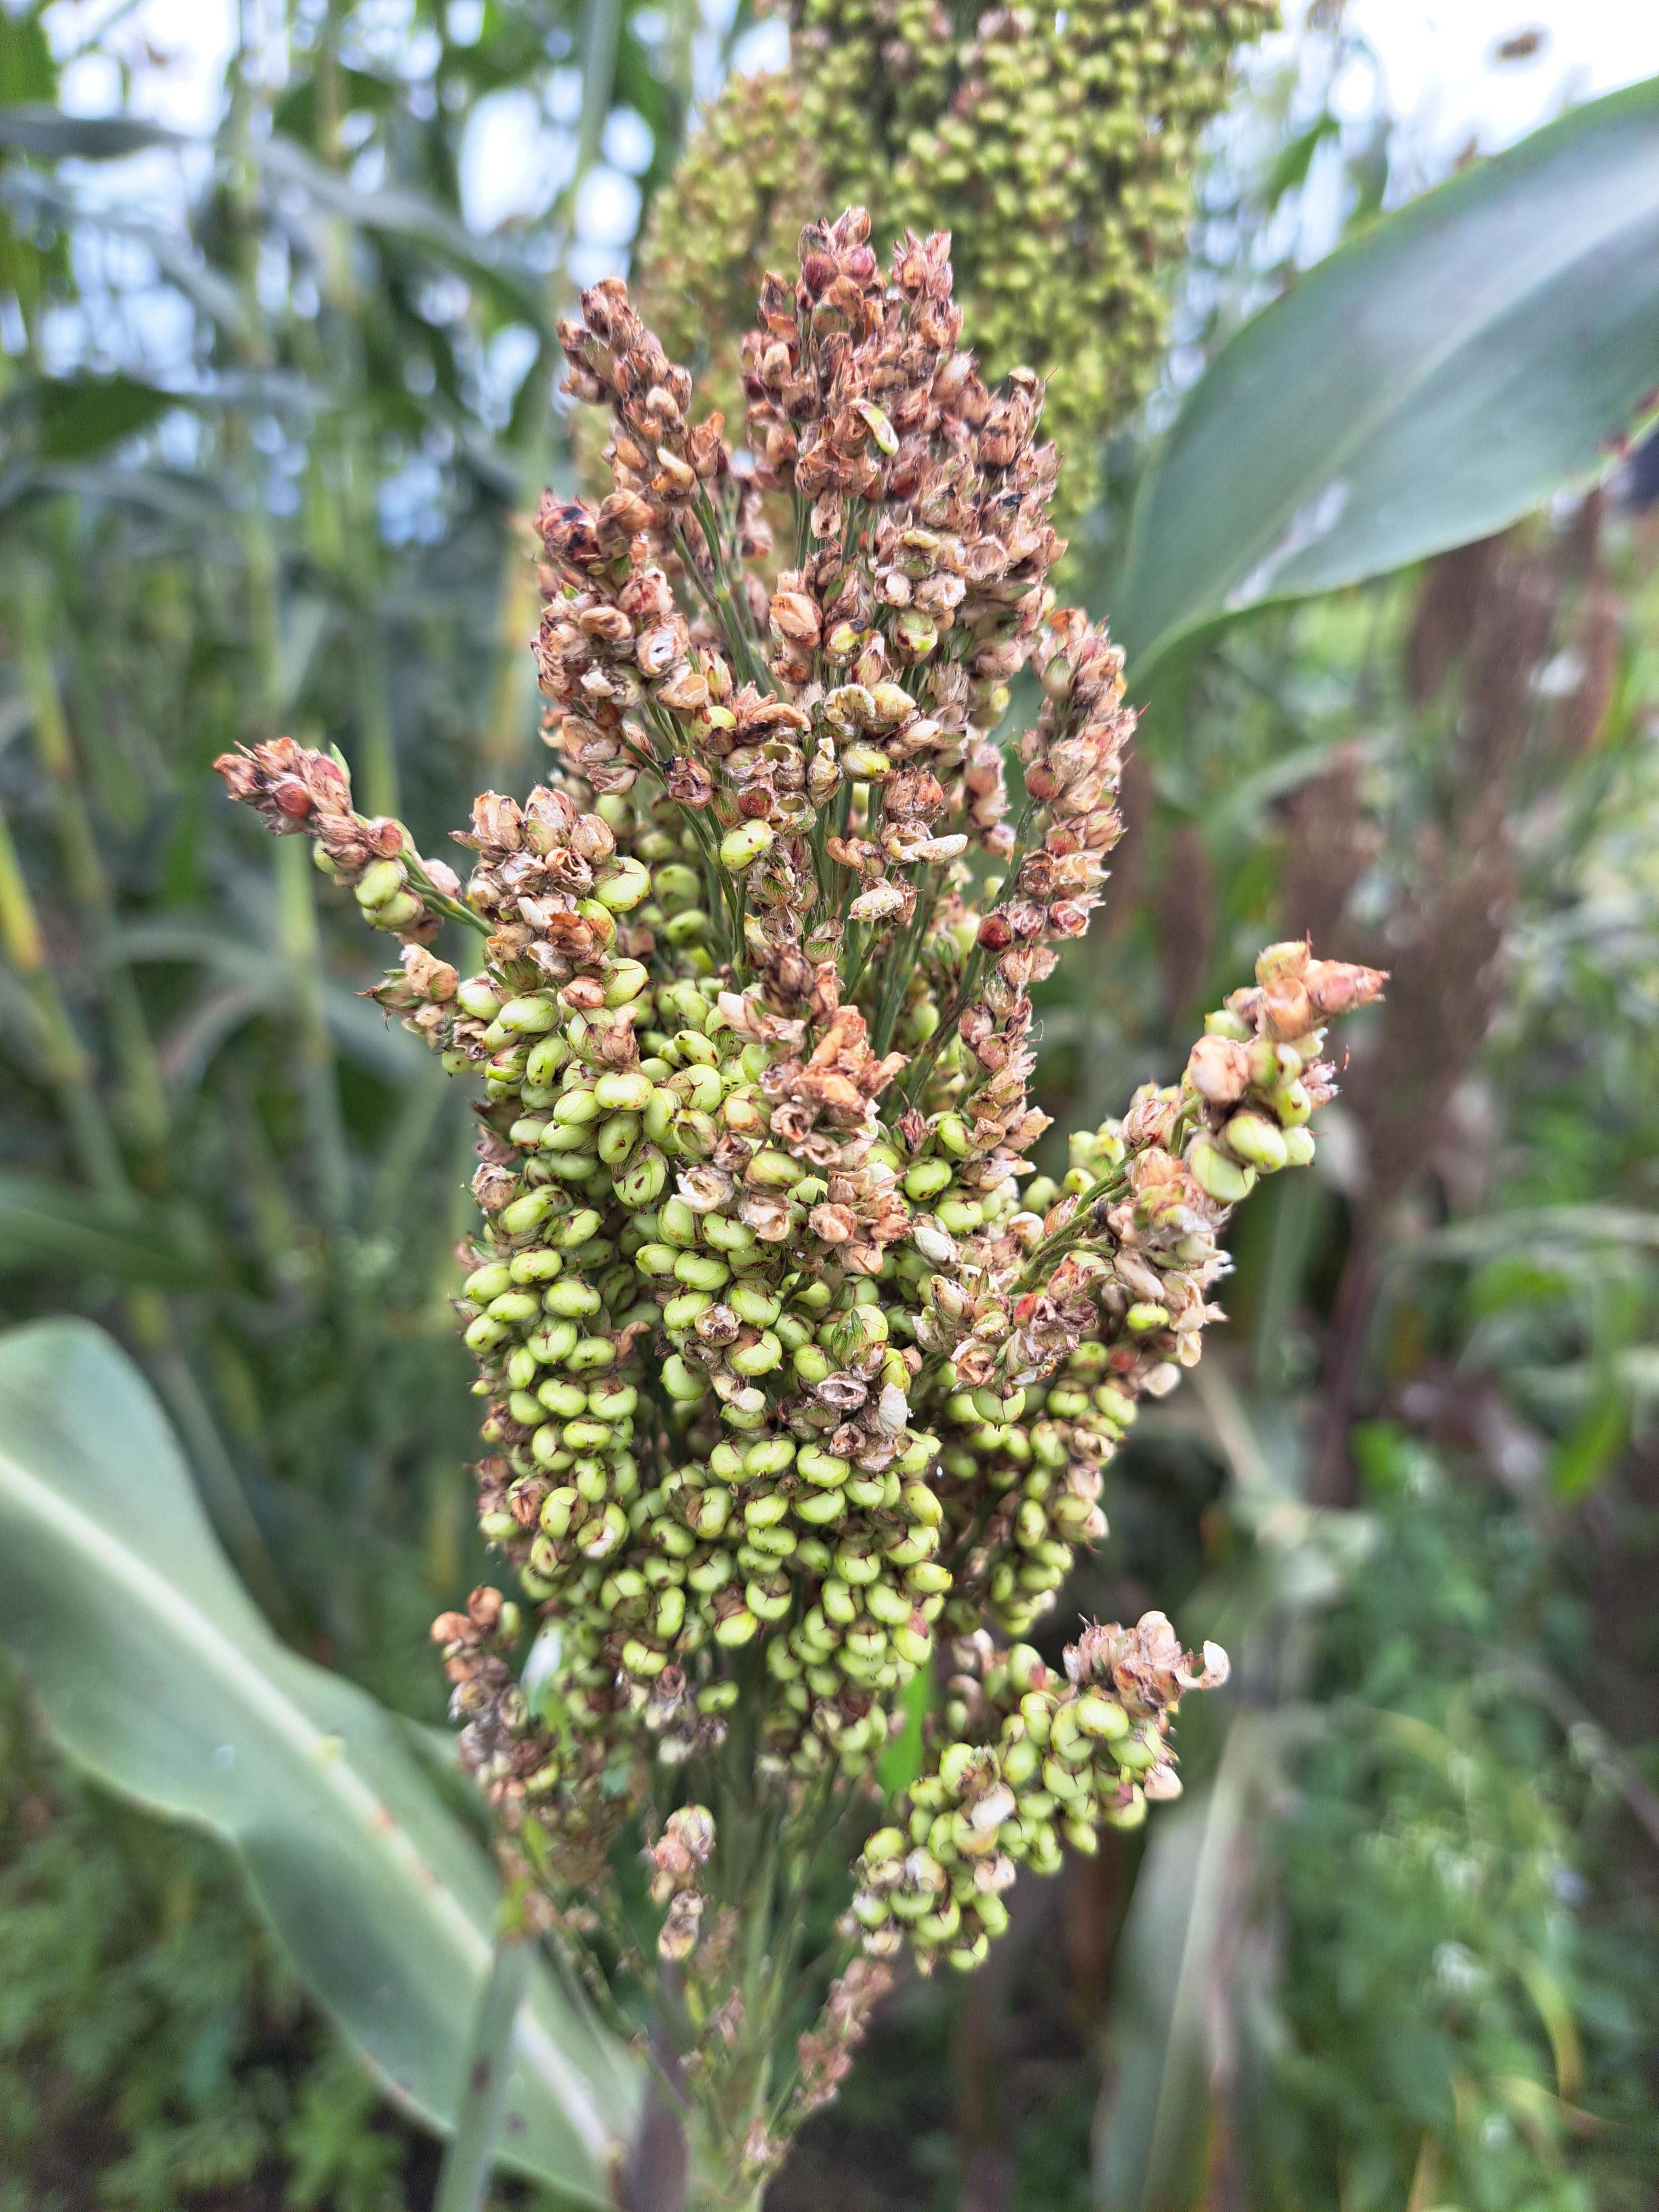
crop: sorghum
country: Tanzania
